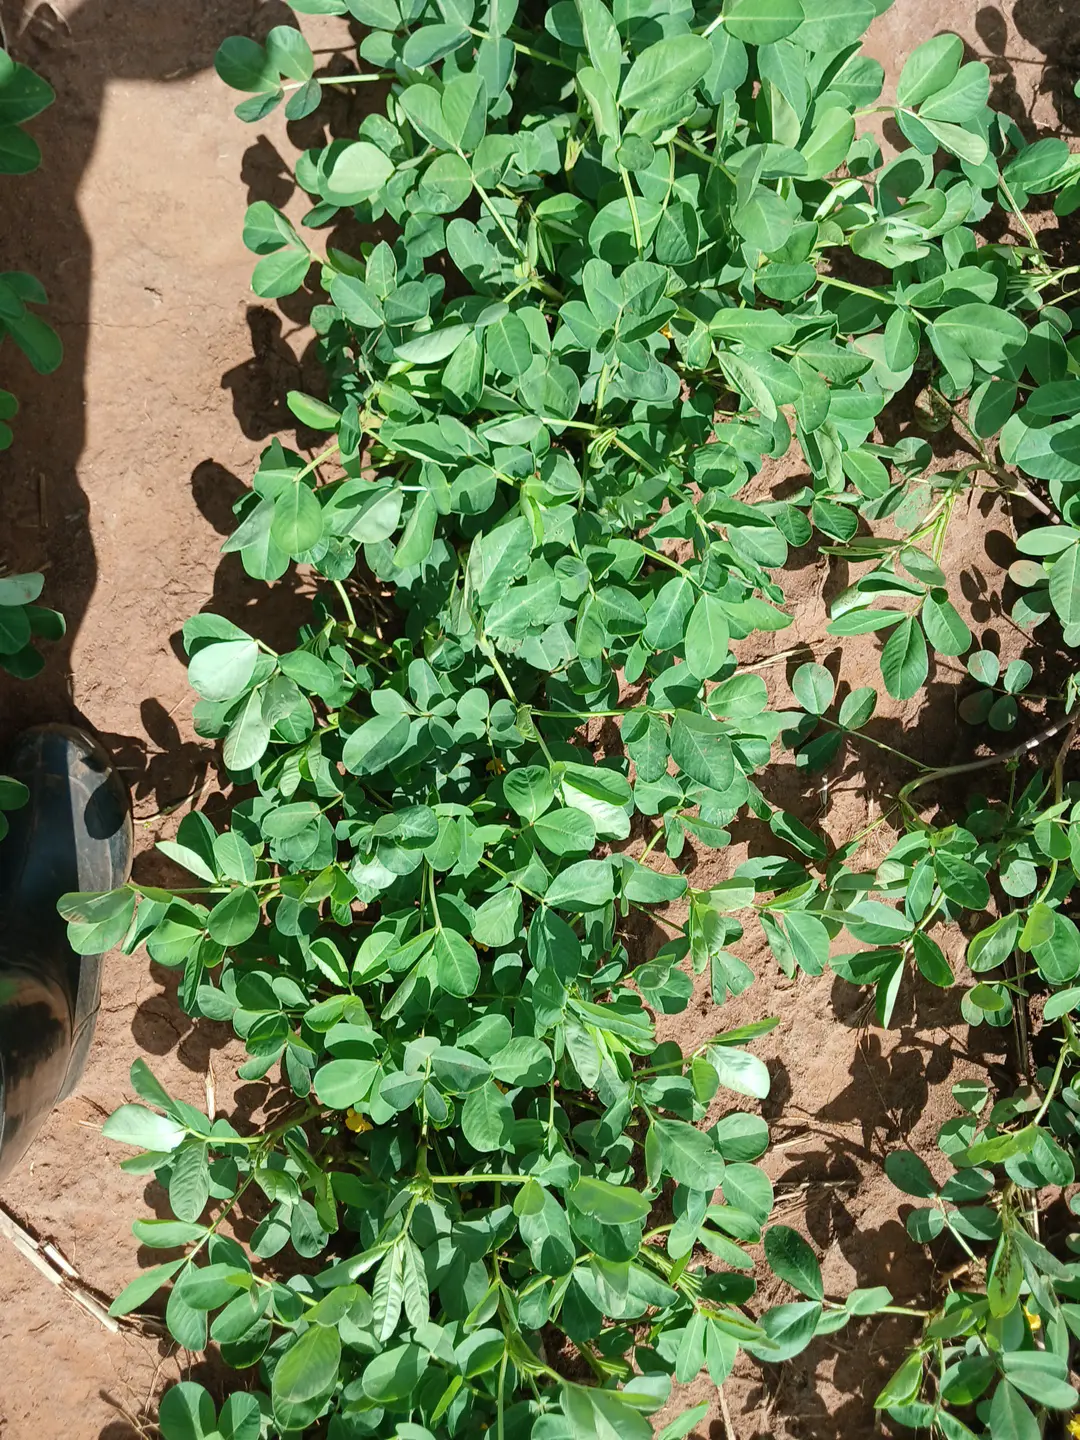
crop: groundnut
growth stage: flowering
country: Kenya
